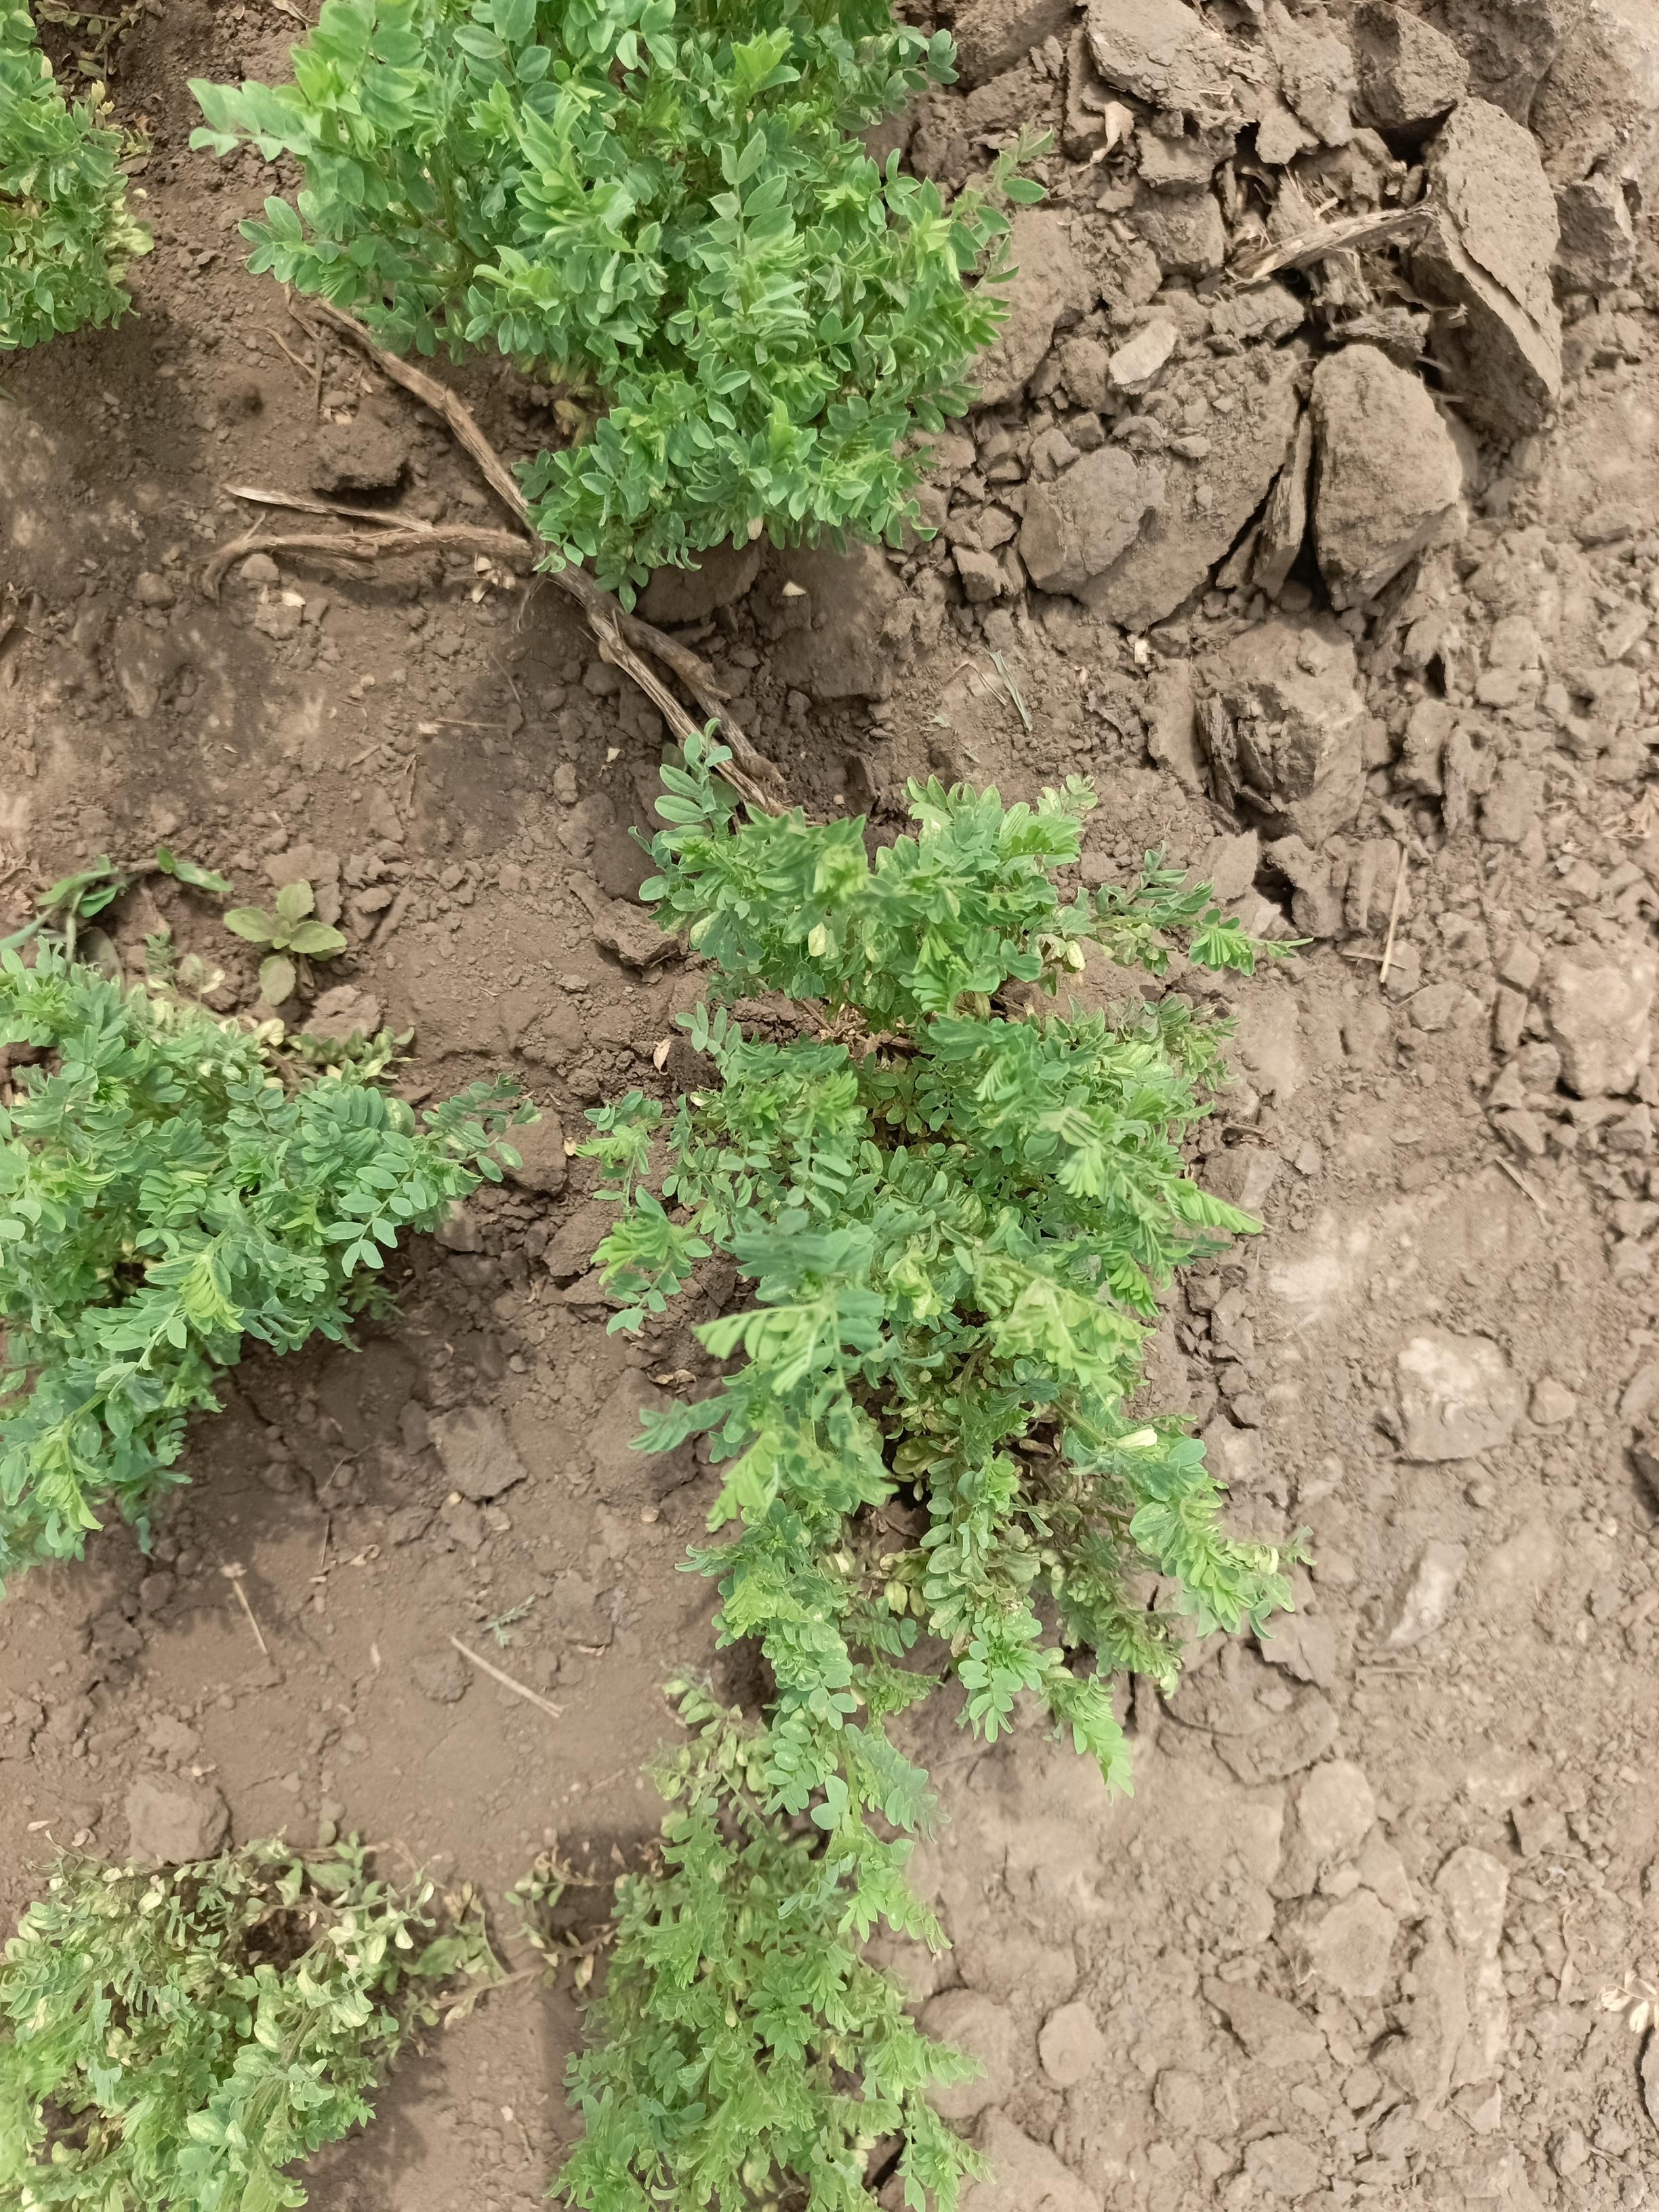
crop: lentil
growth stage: vegetative
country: Tanzania
